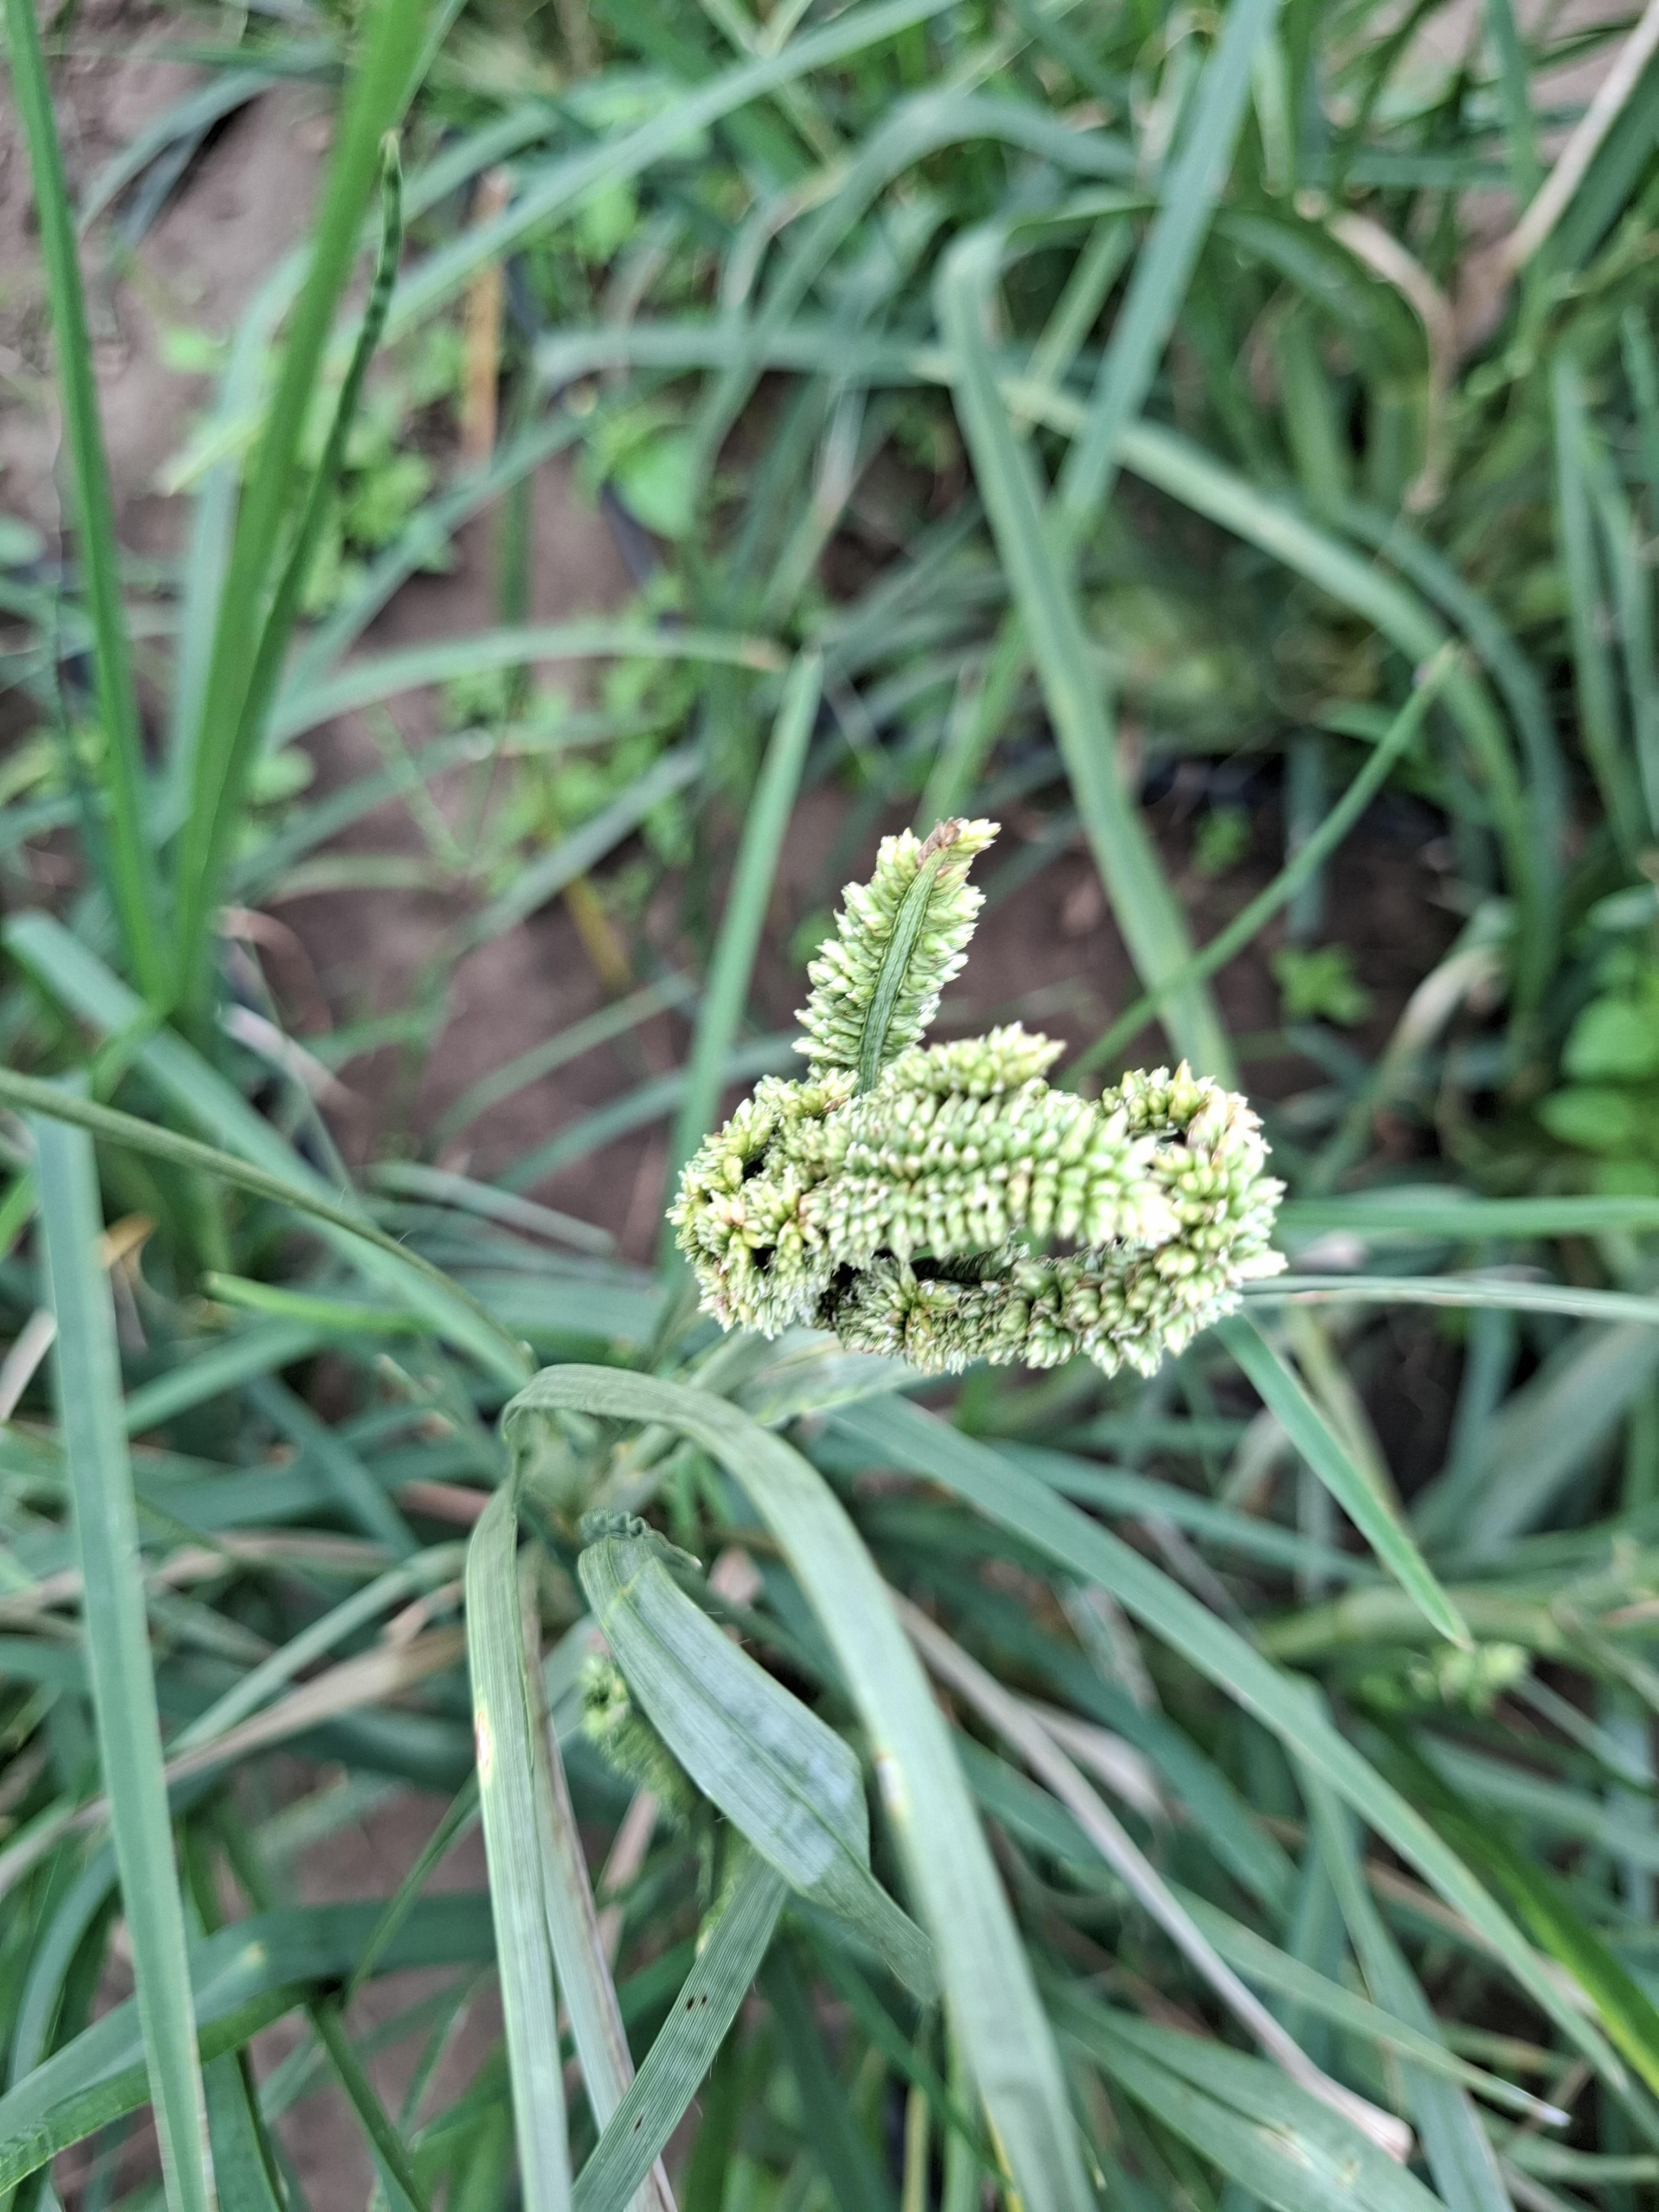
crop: finger millet
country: Tanzania
